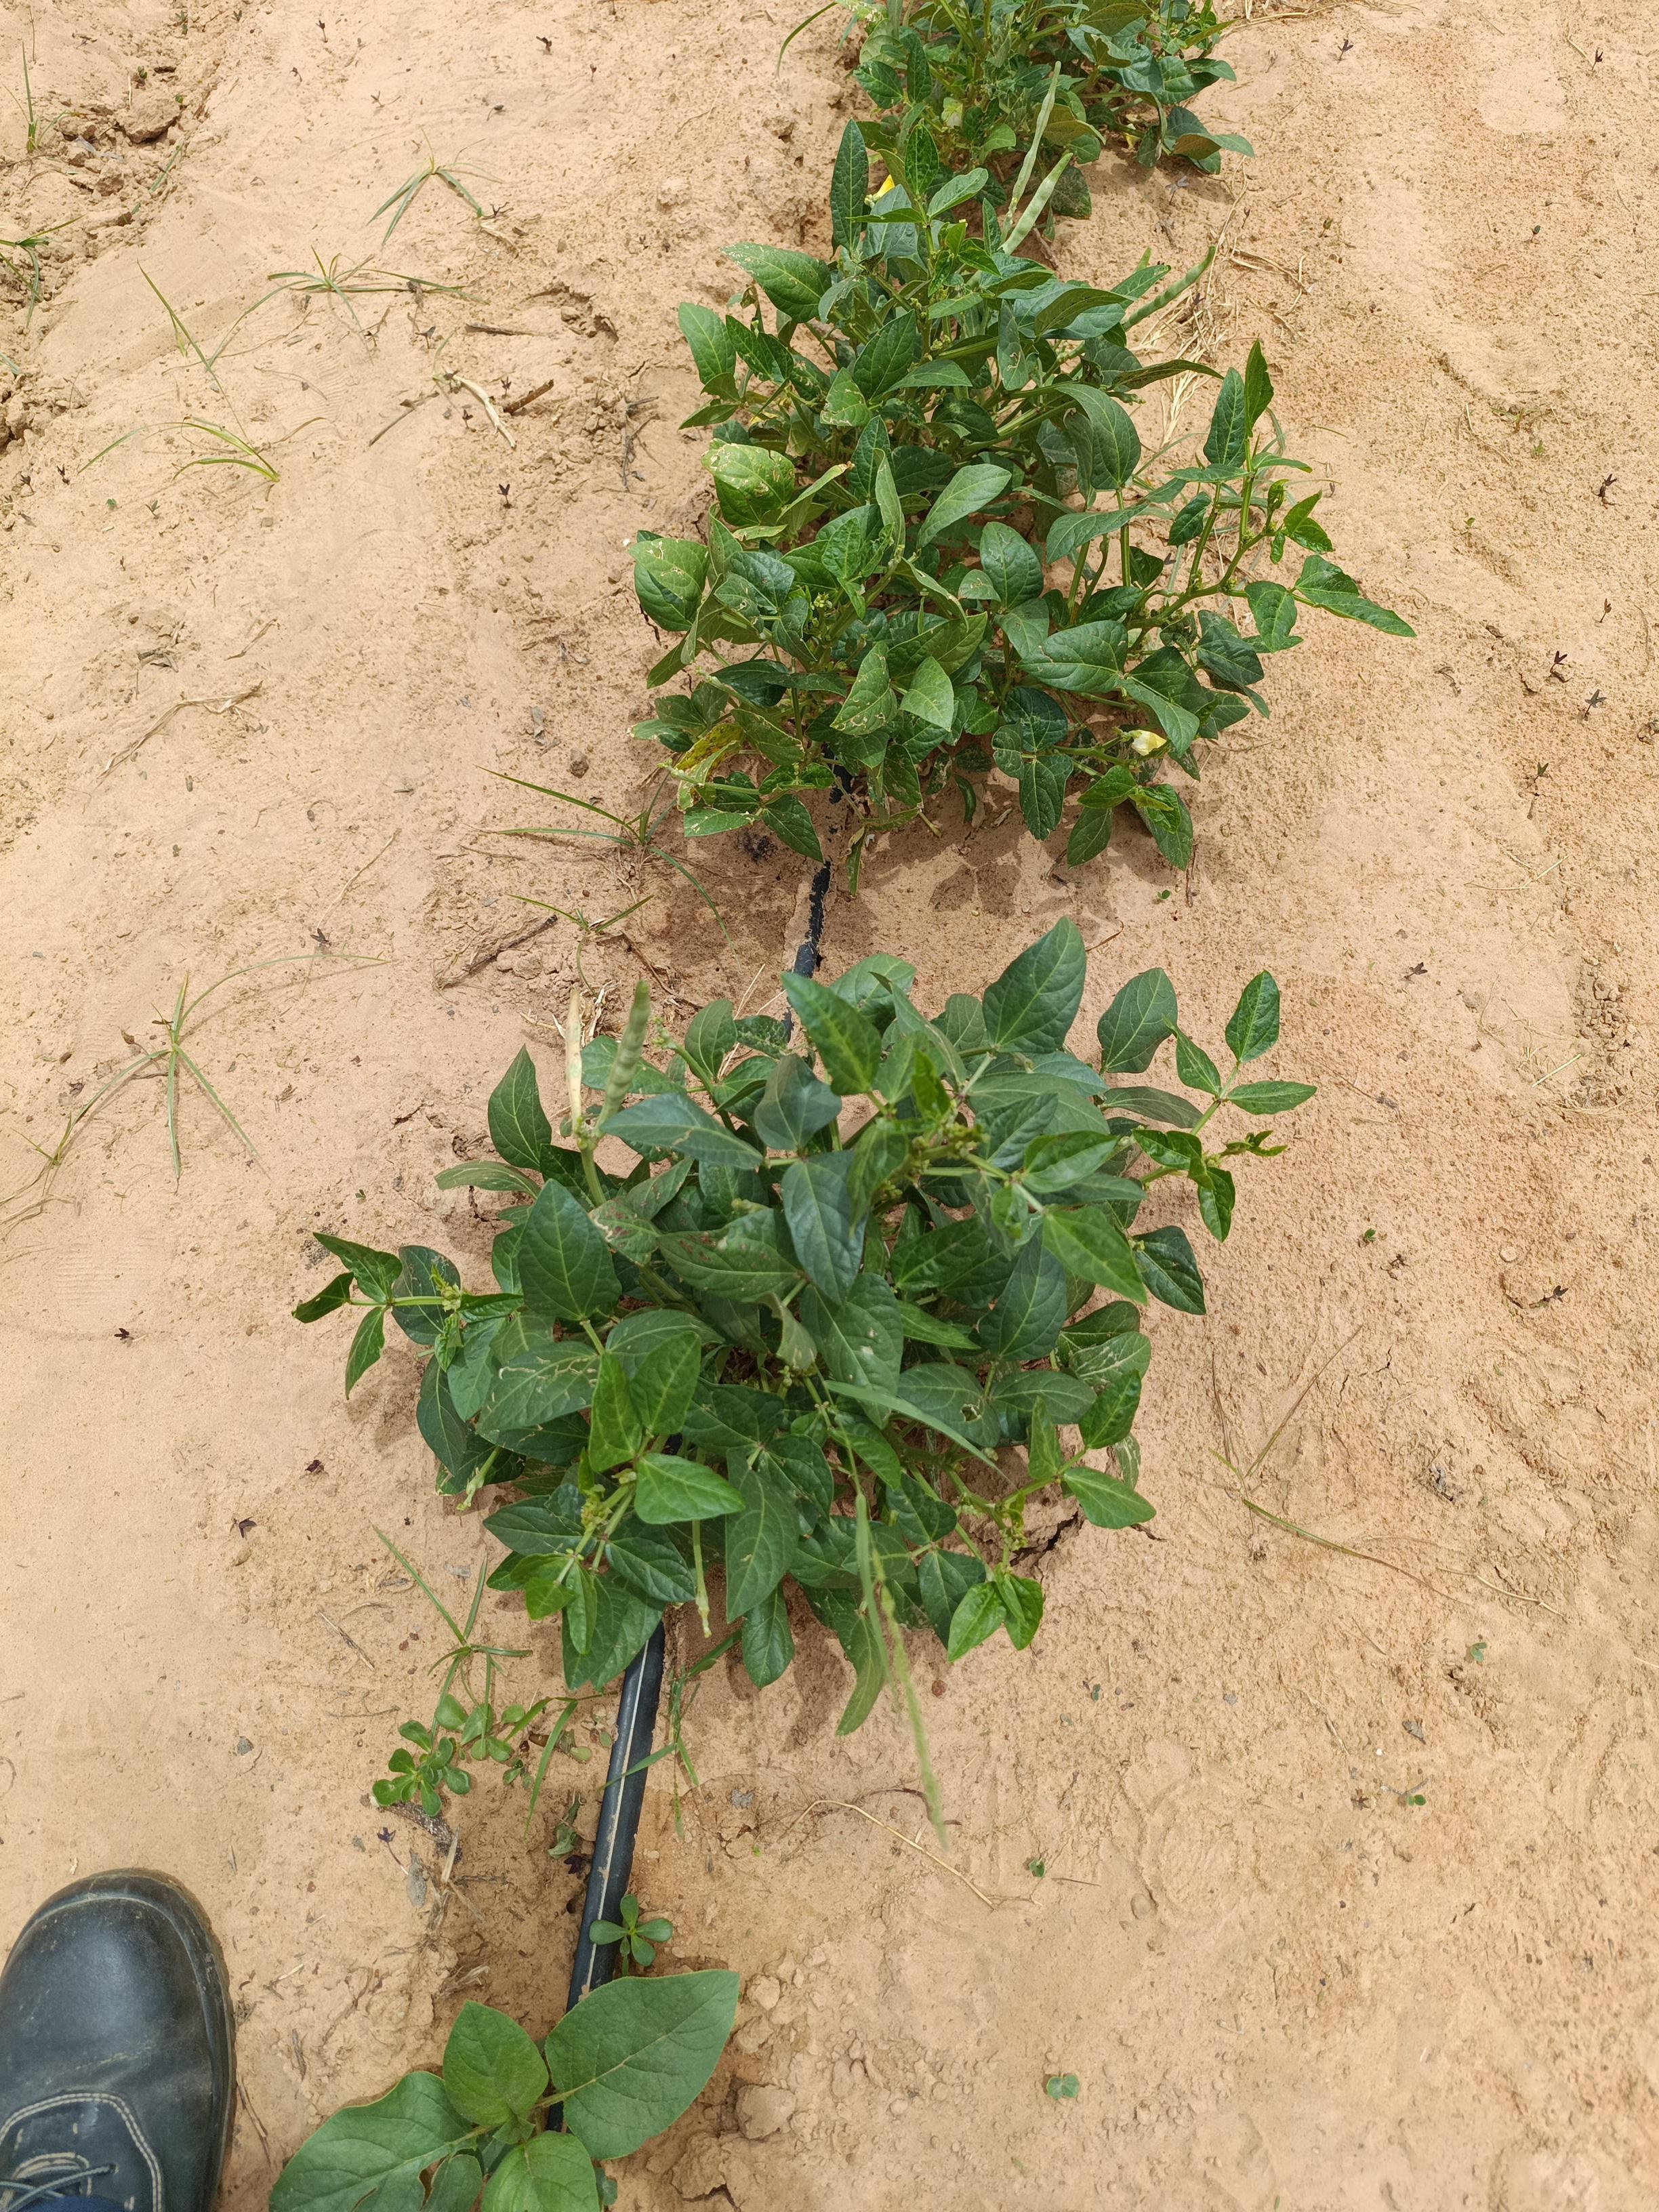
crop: cowpea
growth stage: flowering
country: Nigeria
